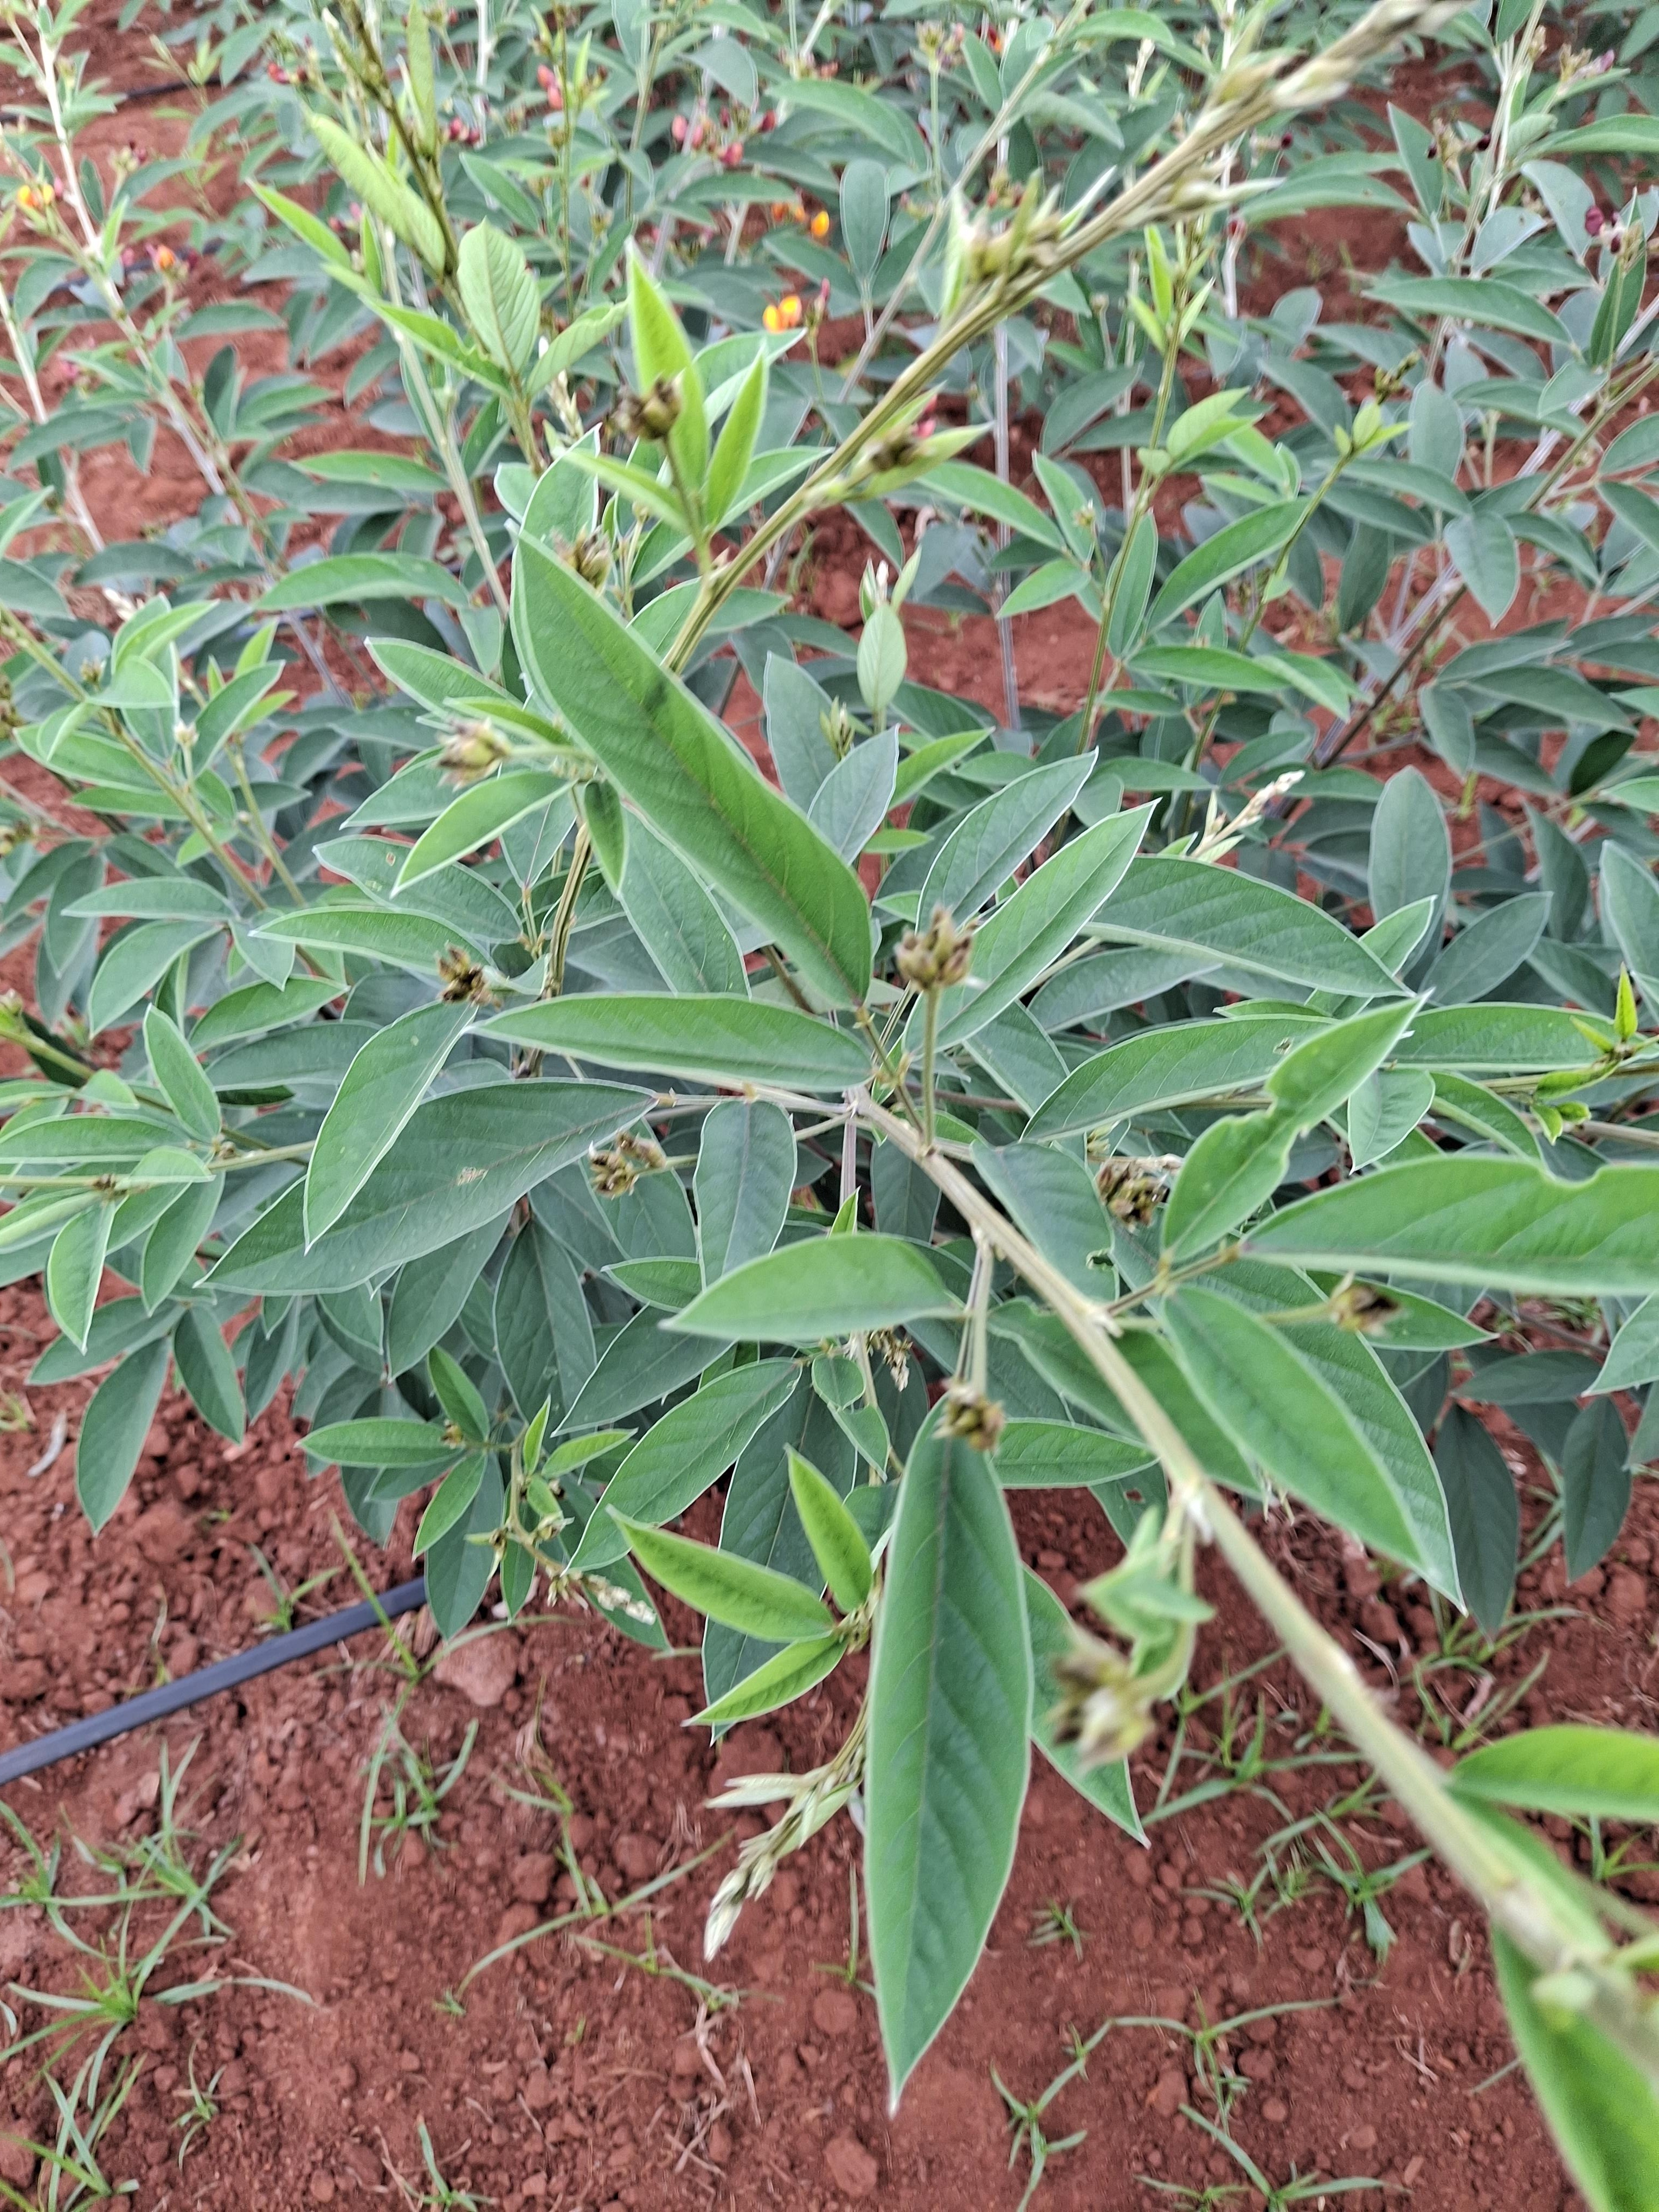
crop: pigeonpea
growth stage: flowering
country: Kenya
